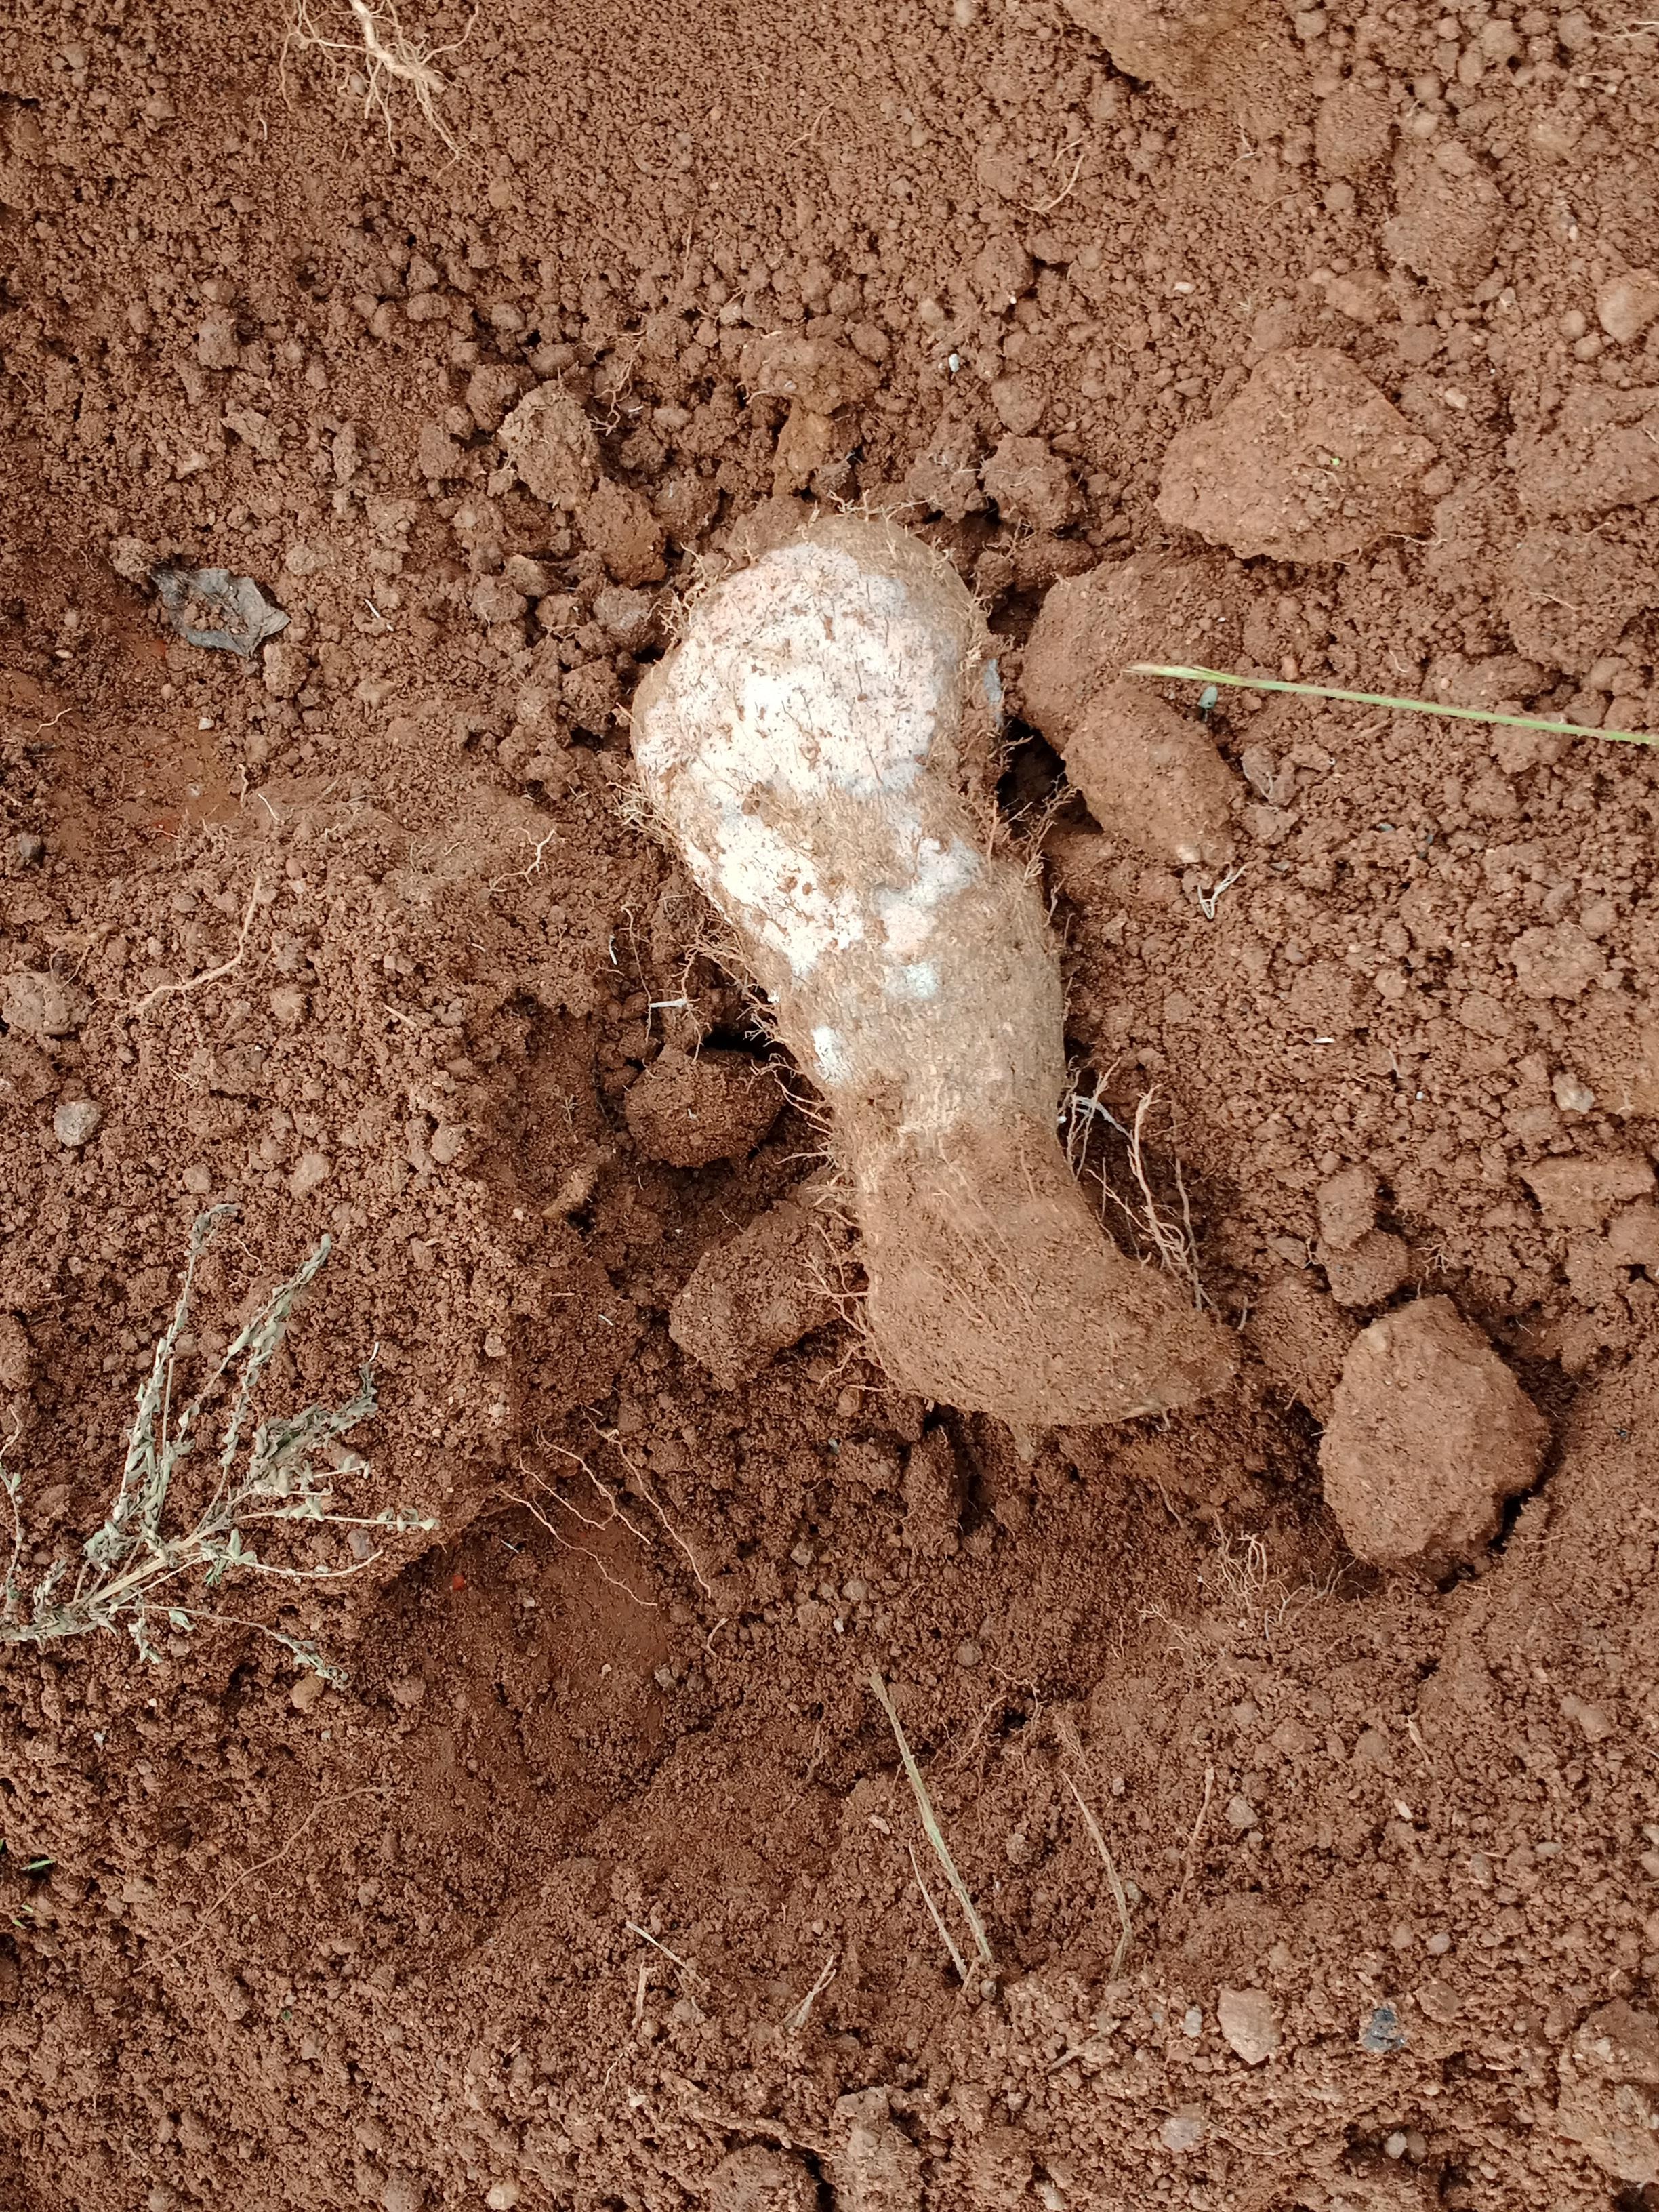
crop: yam
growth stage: harvest
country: Nigeria
